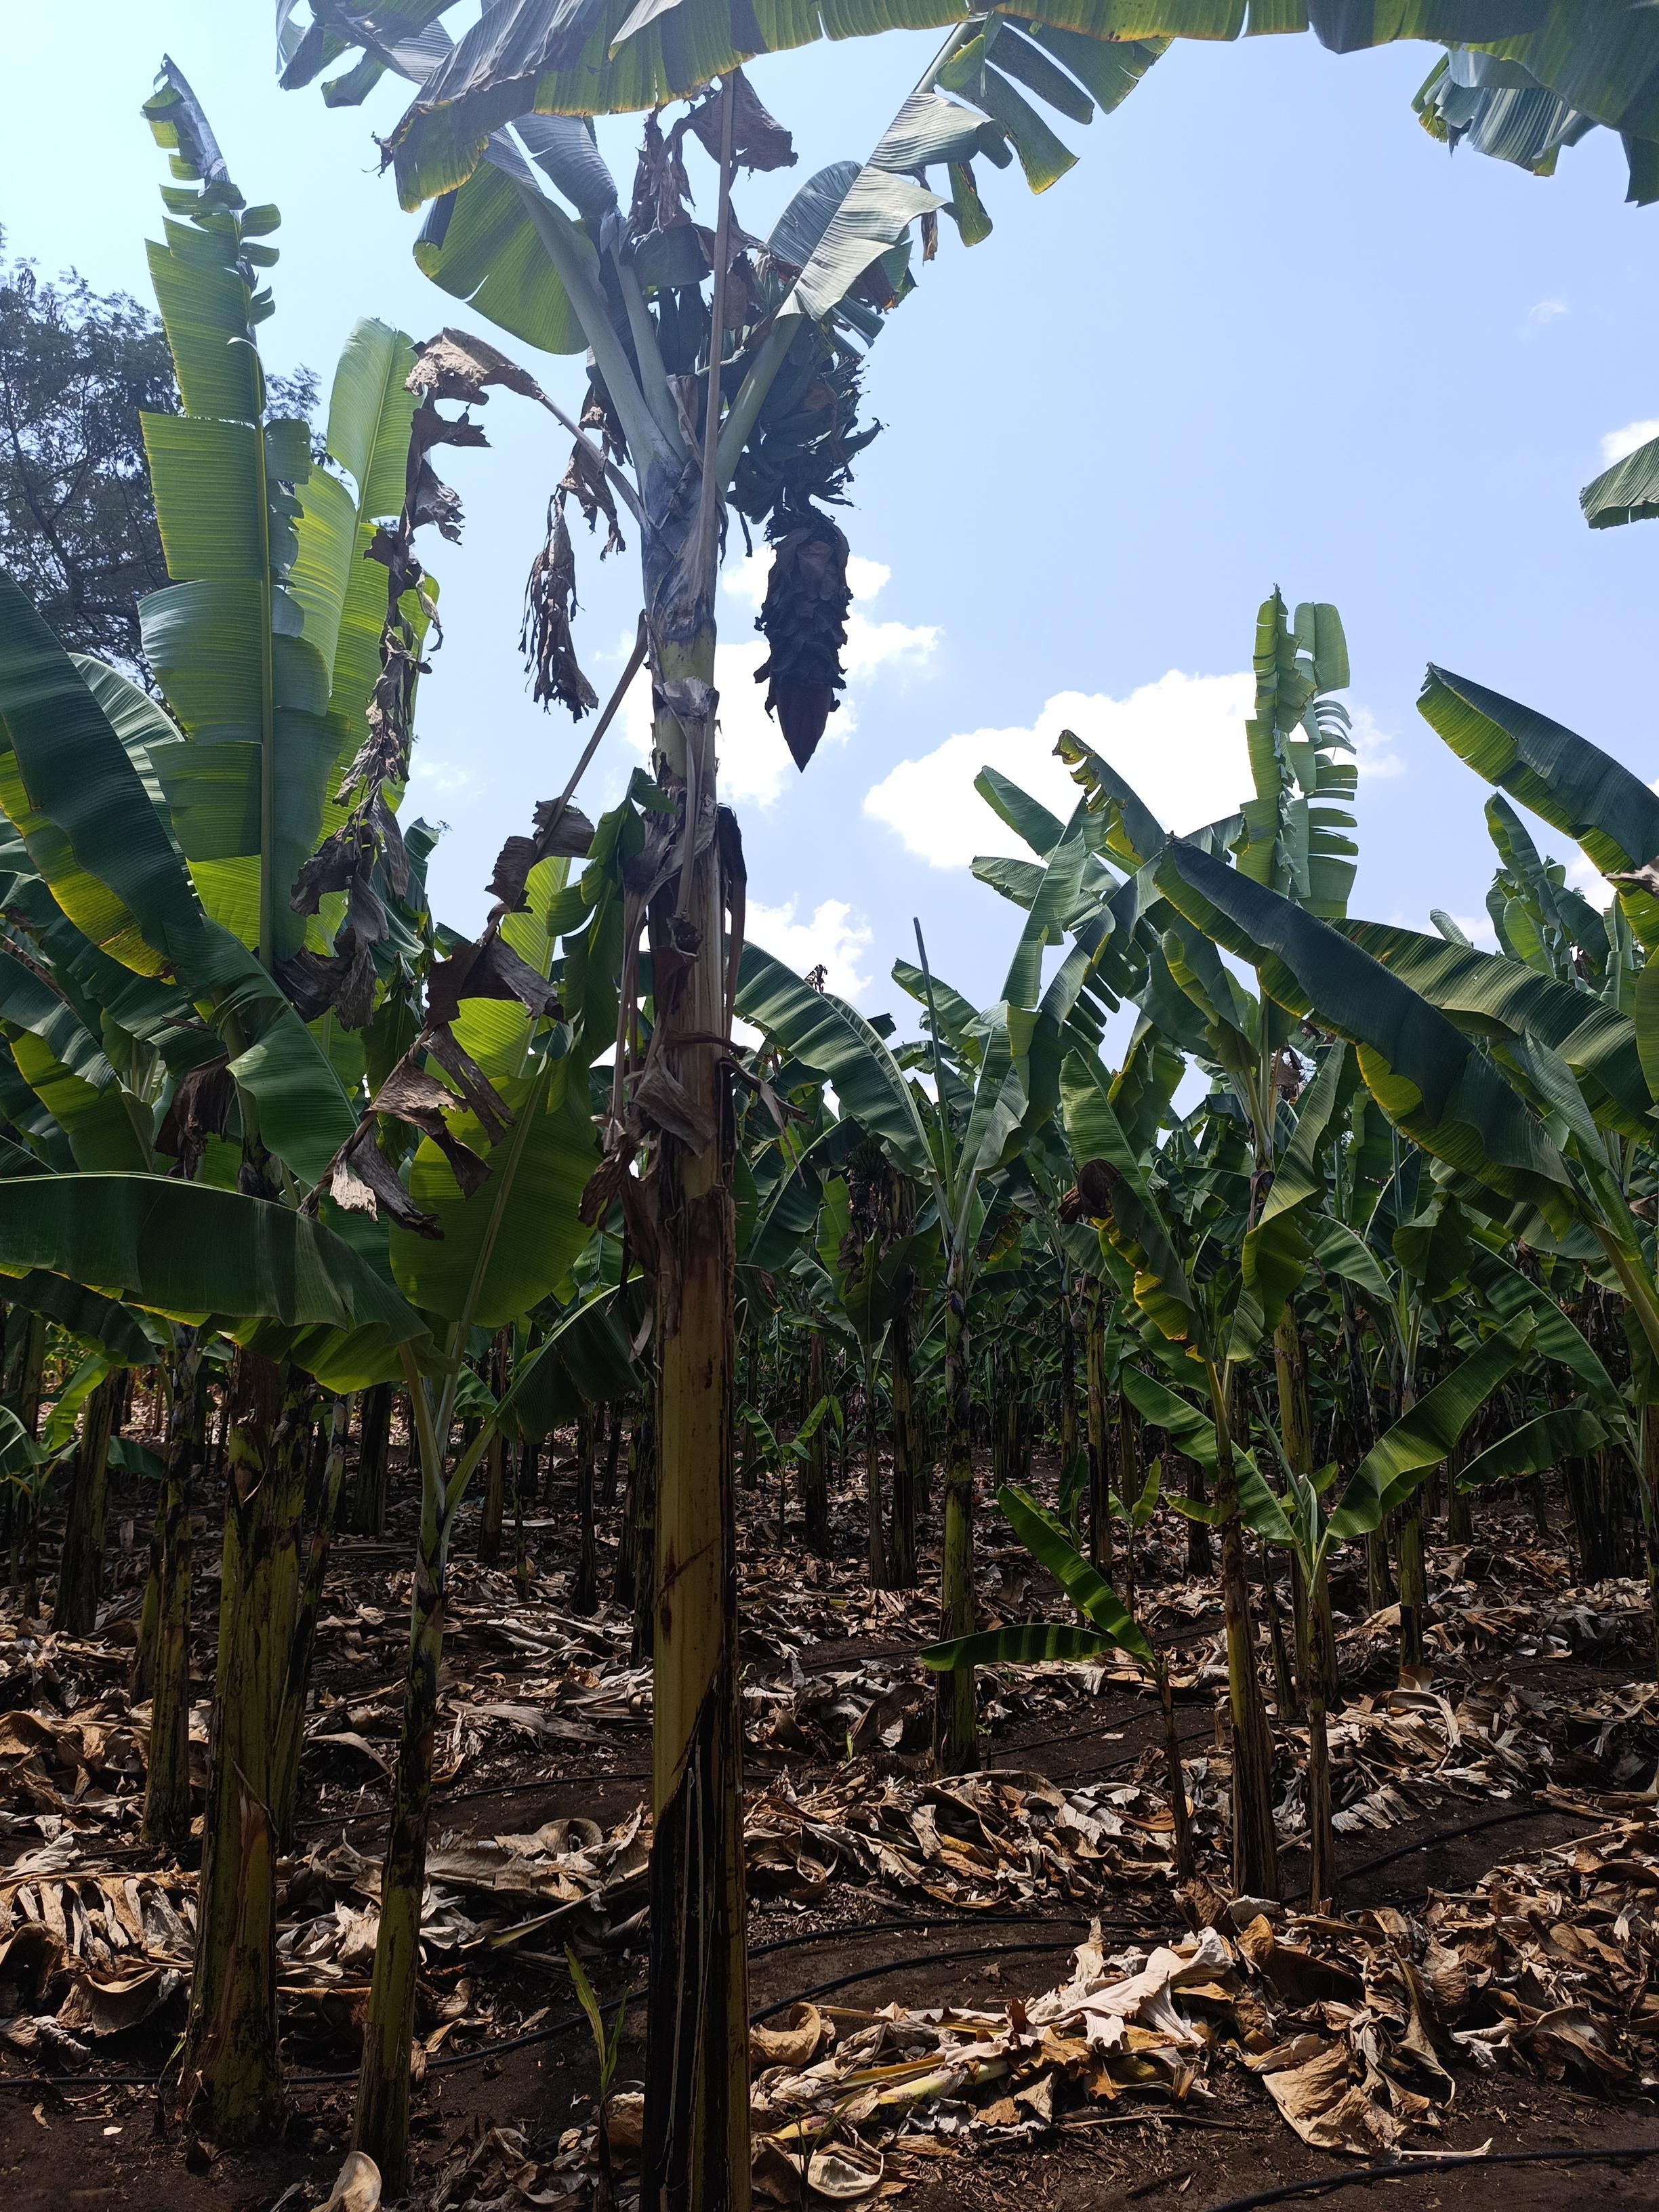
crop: banana
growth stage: development fruit
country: Tanzania
